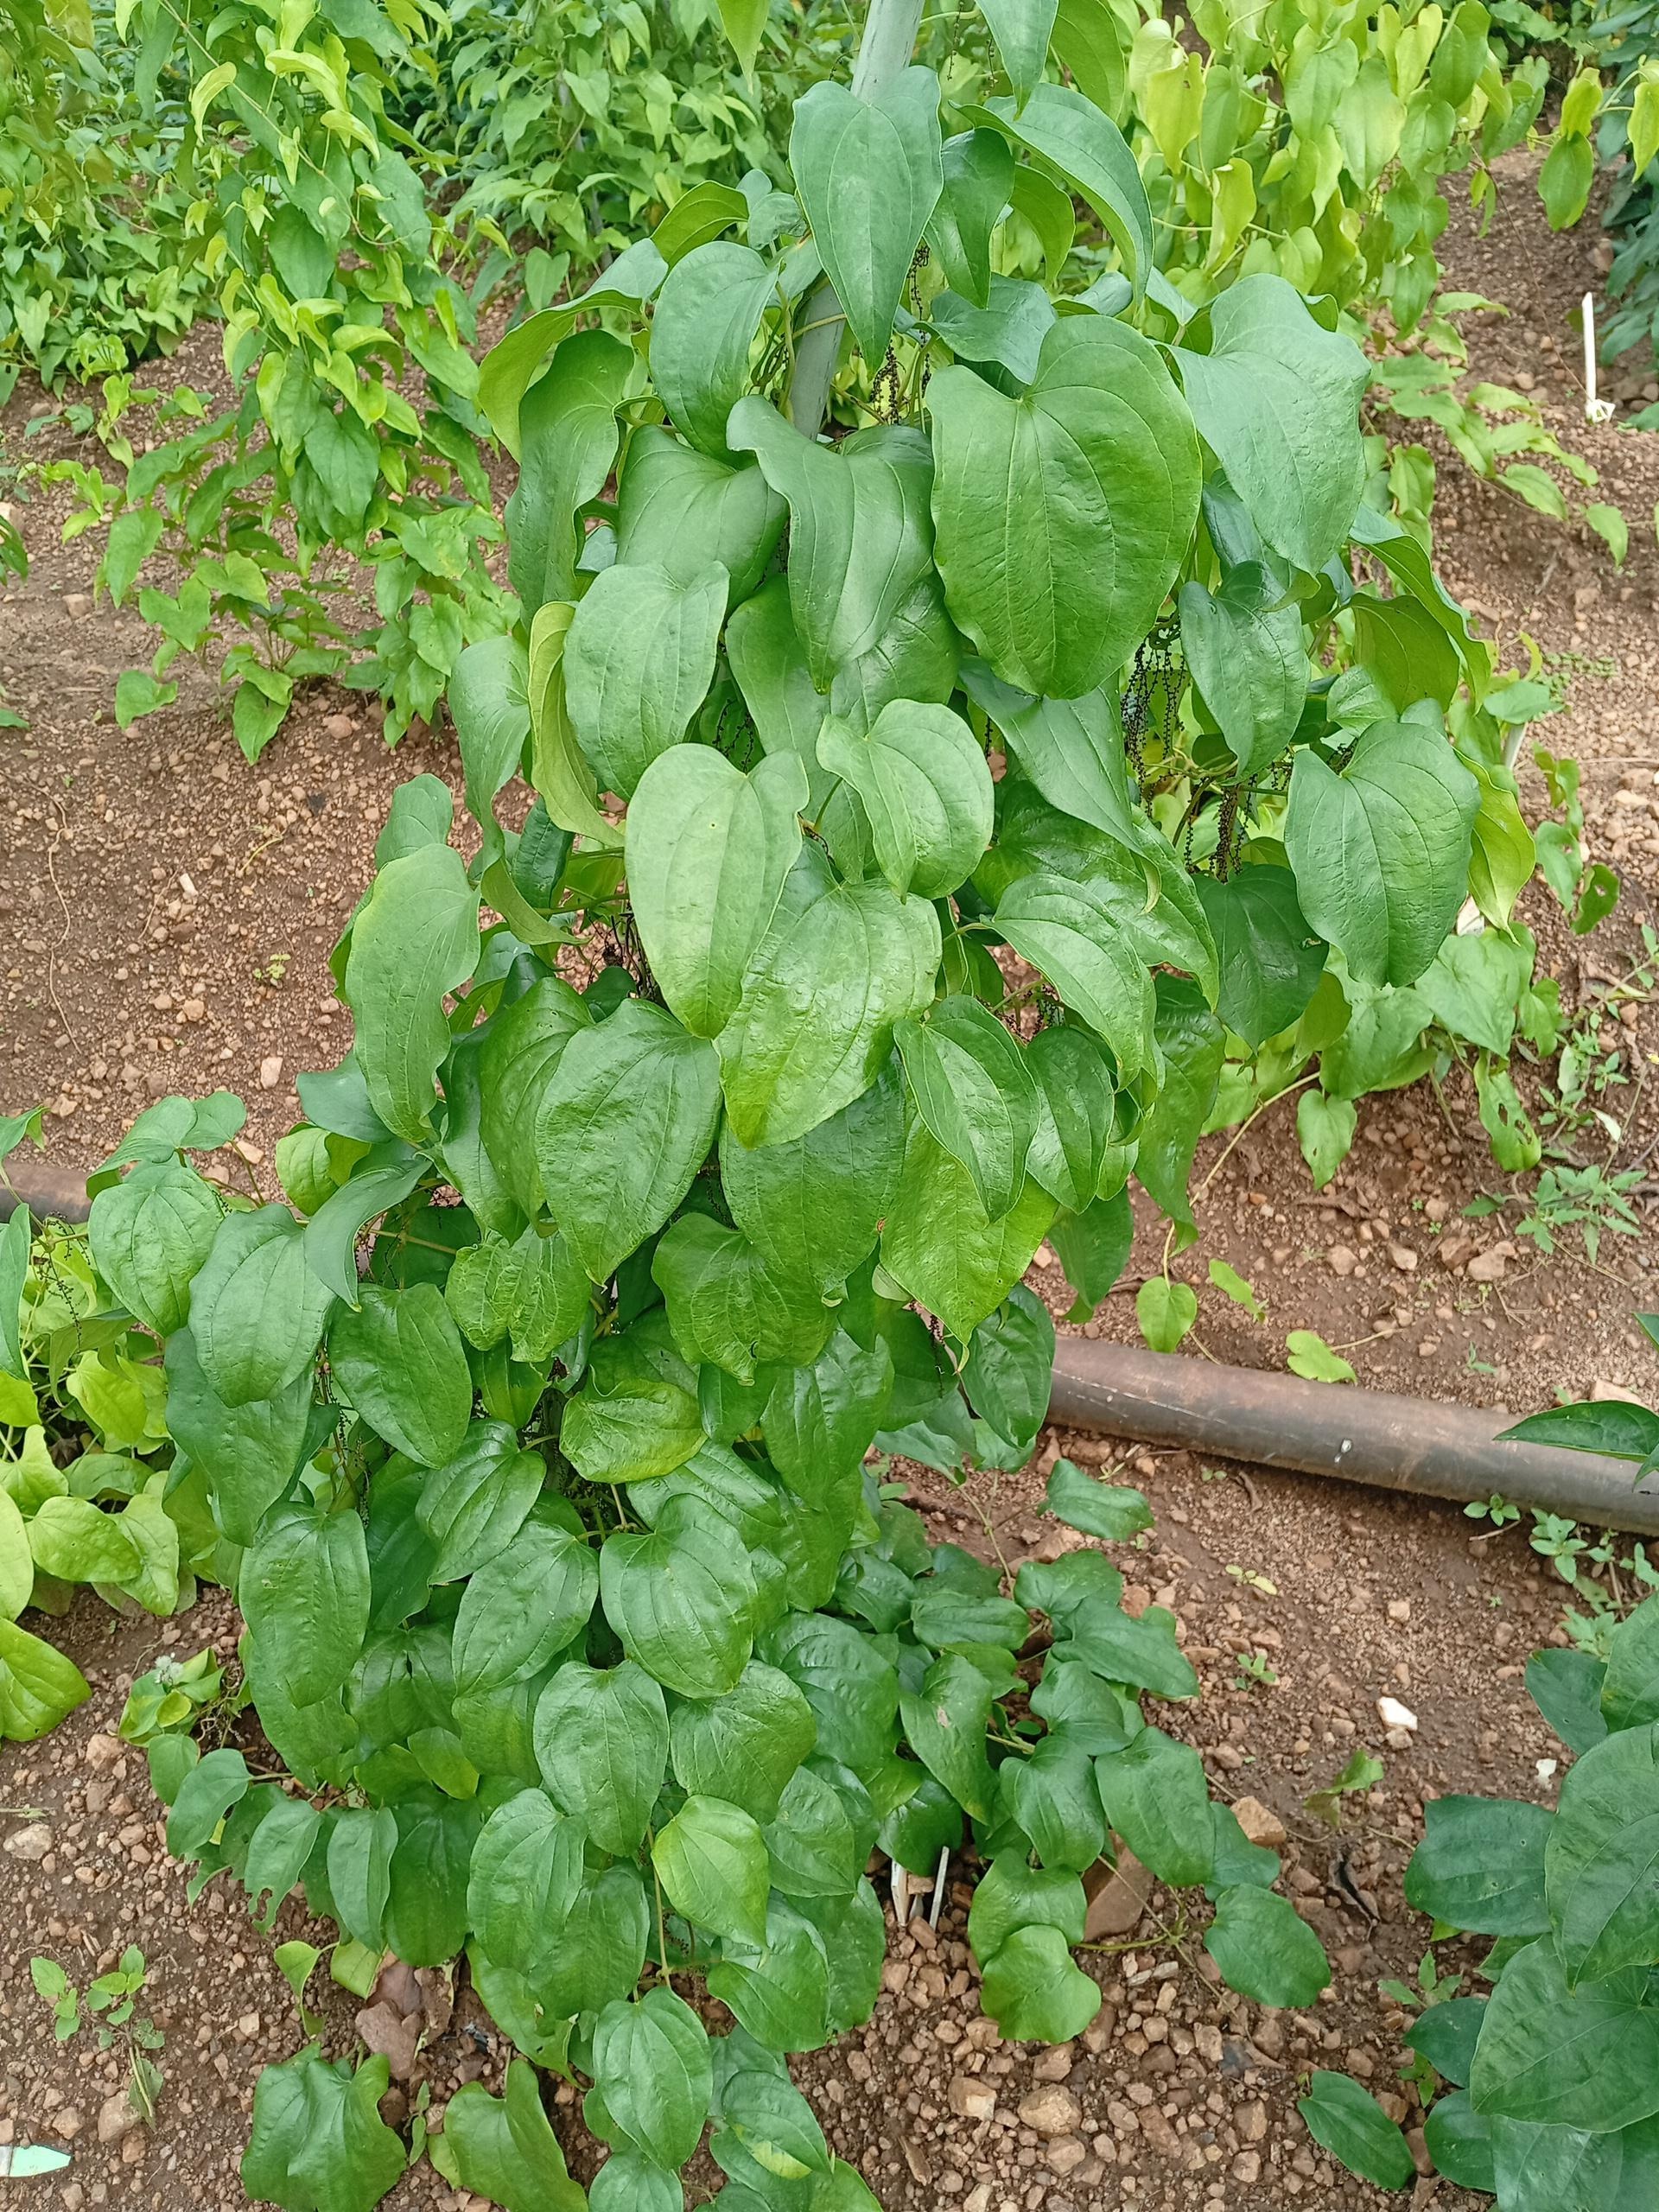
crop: yam
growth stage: vegetative
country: Nigeria
